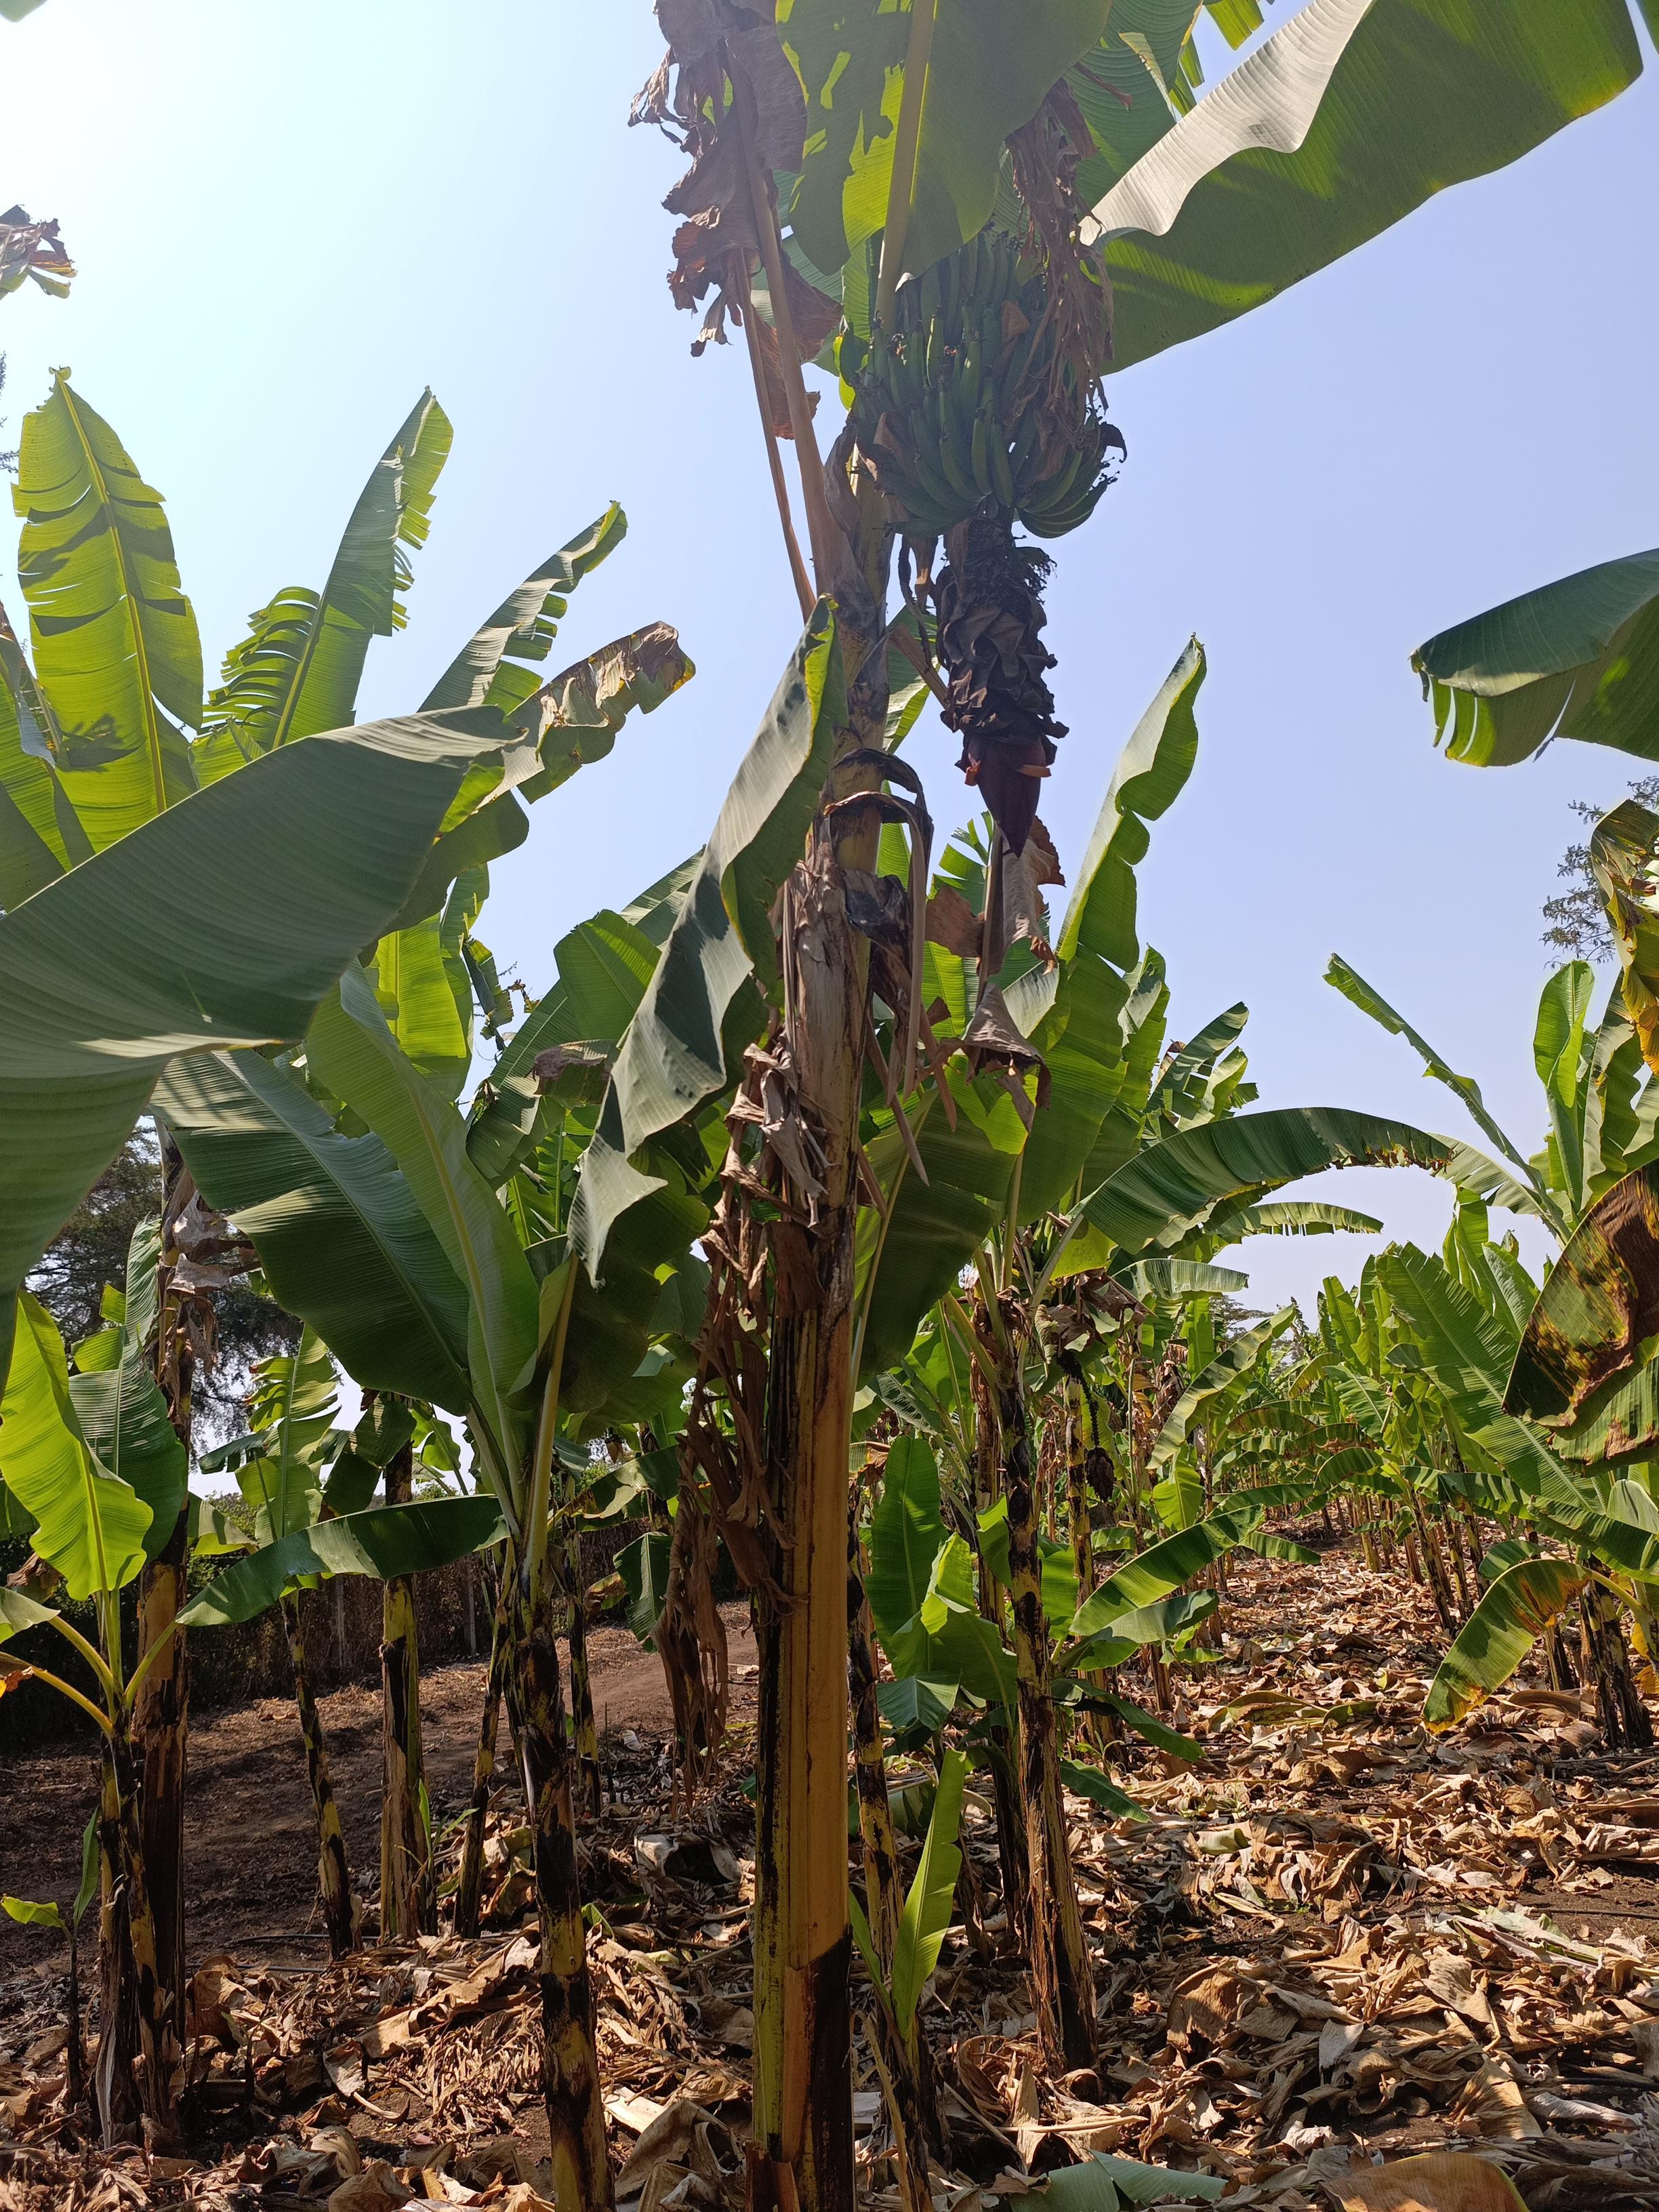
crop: banana
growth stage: development fruit
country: Tanzania
